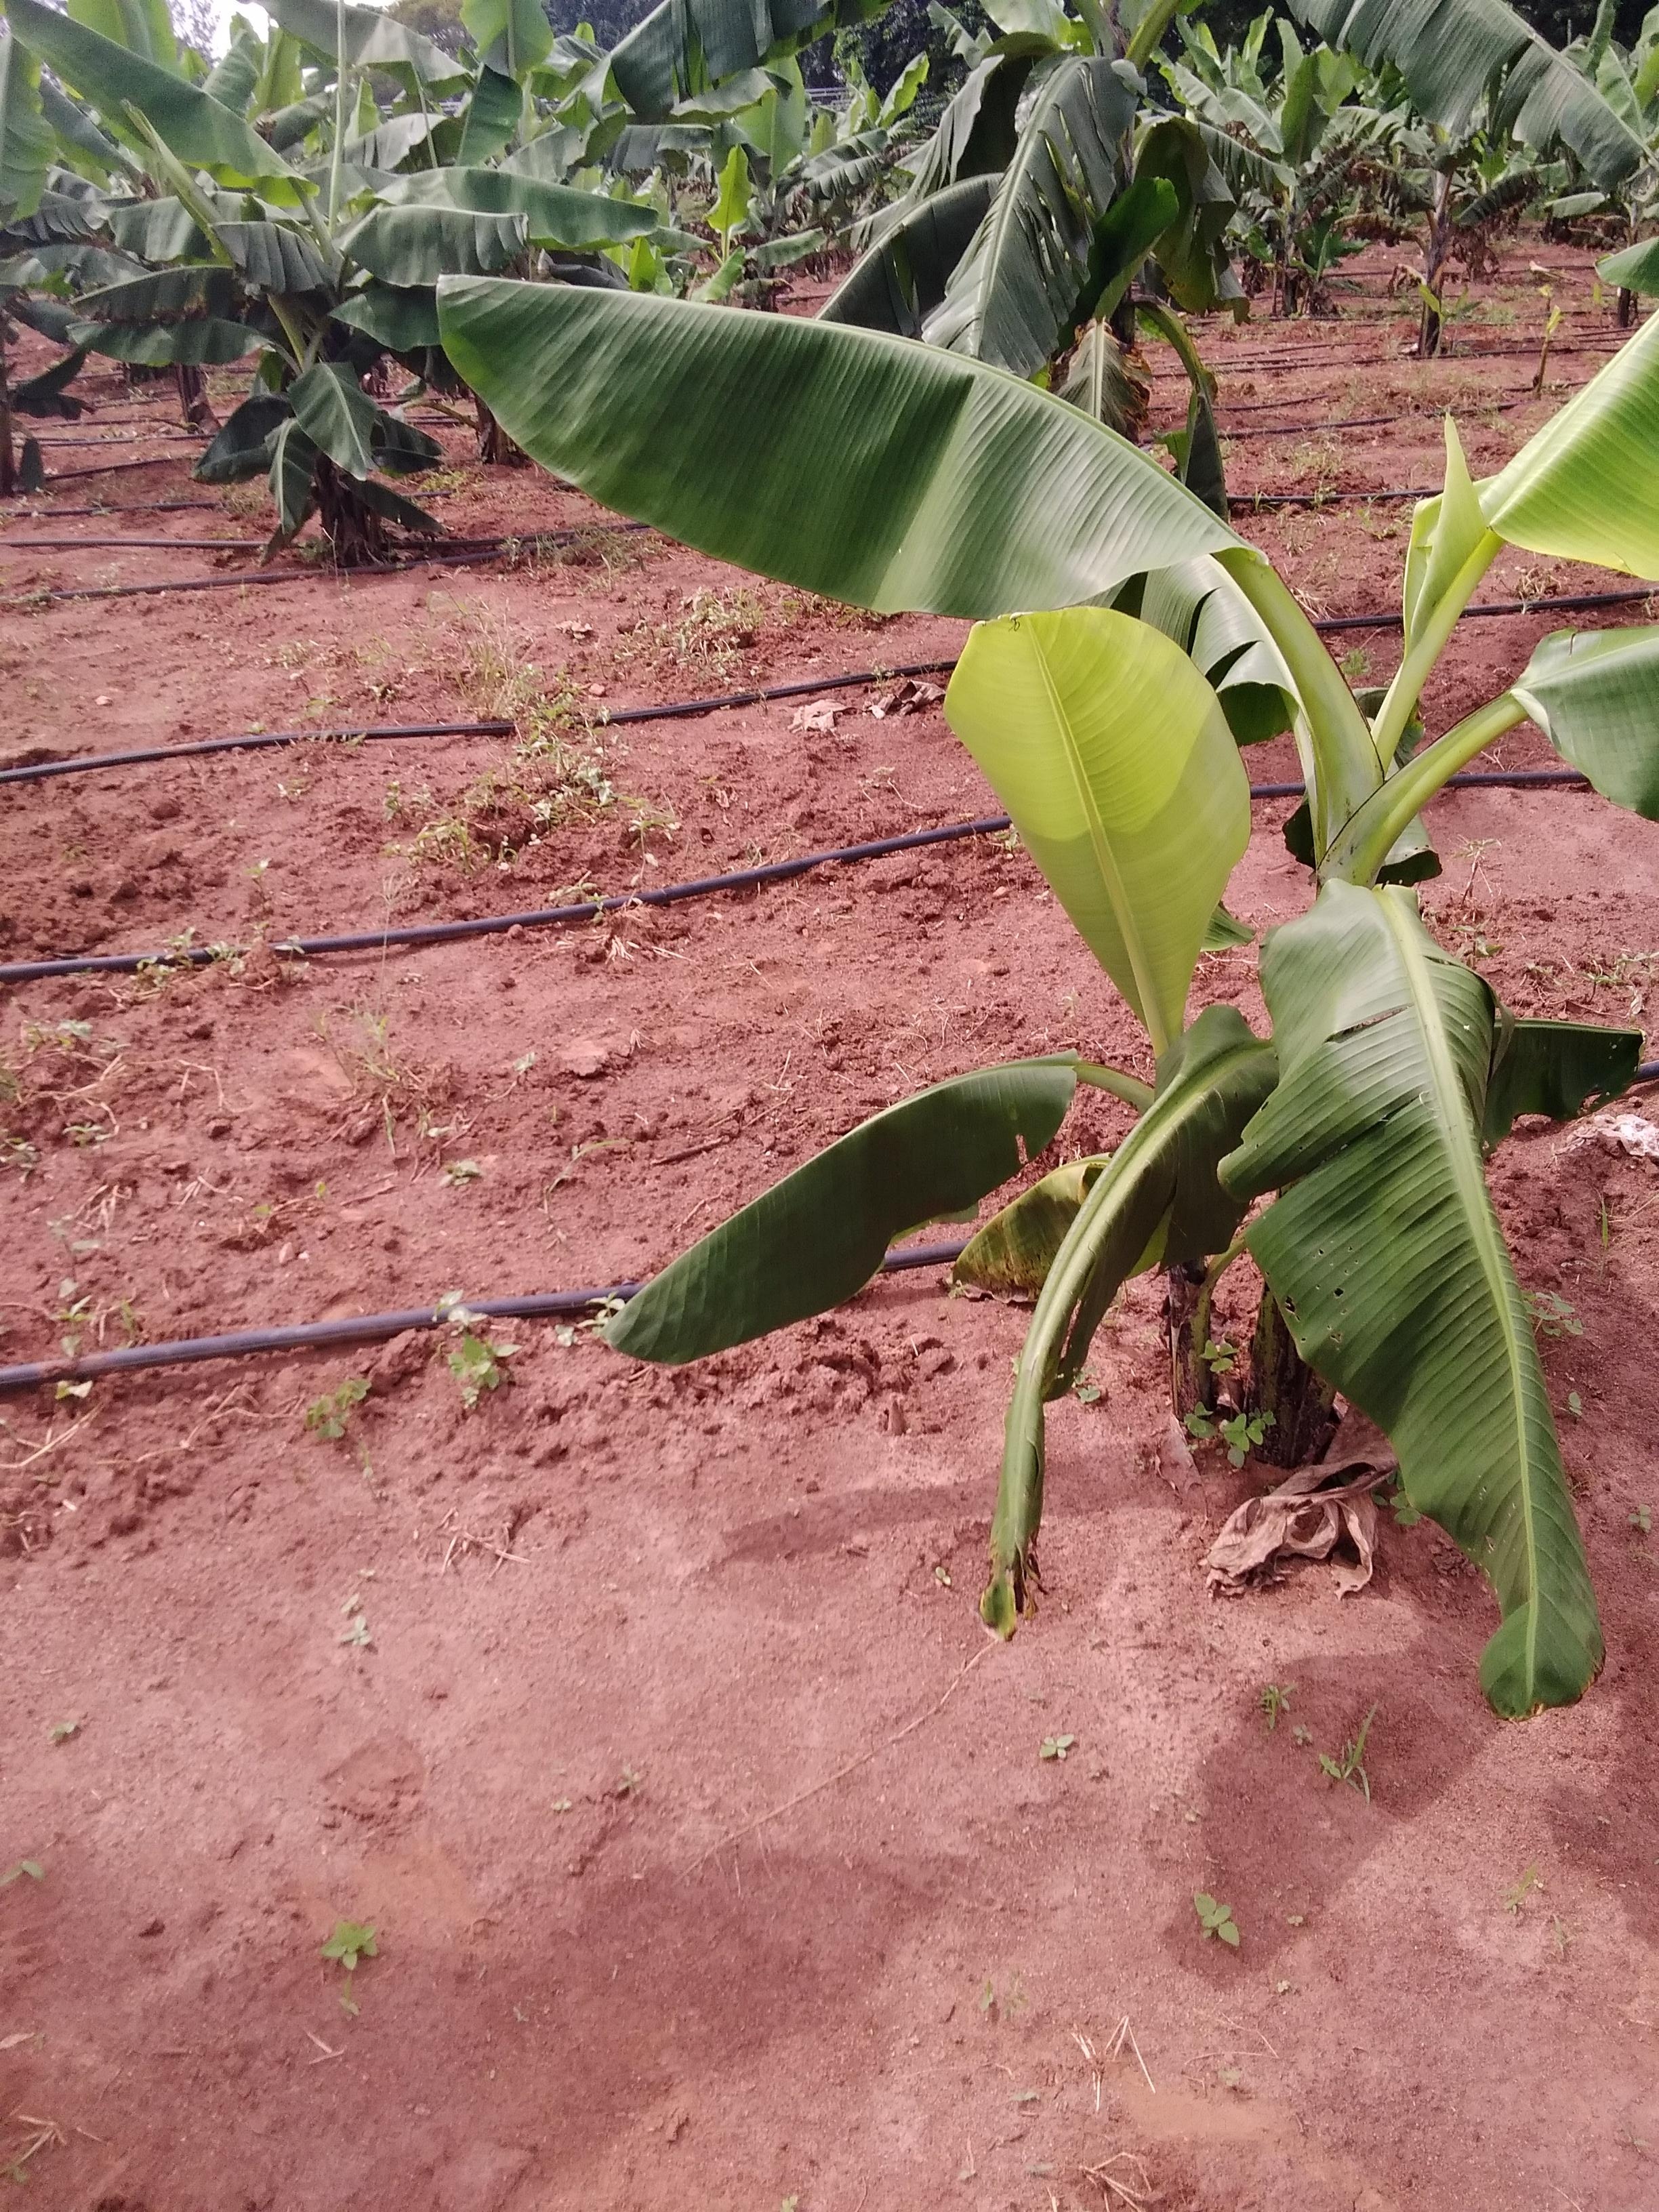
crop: banana
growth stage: vegetative
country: Uganda
